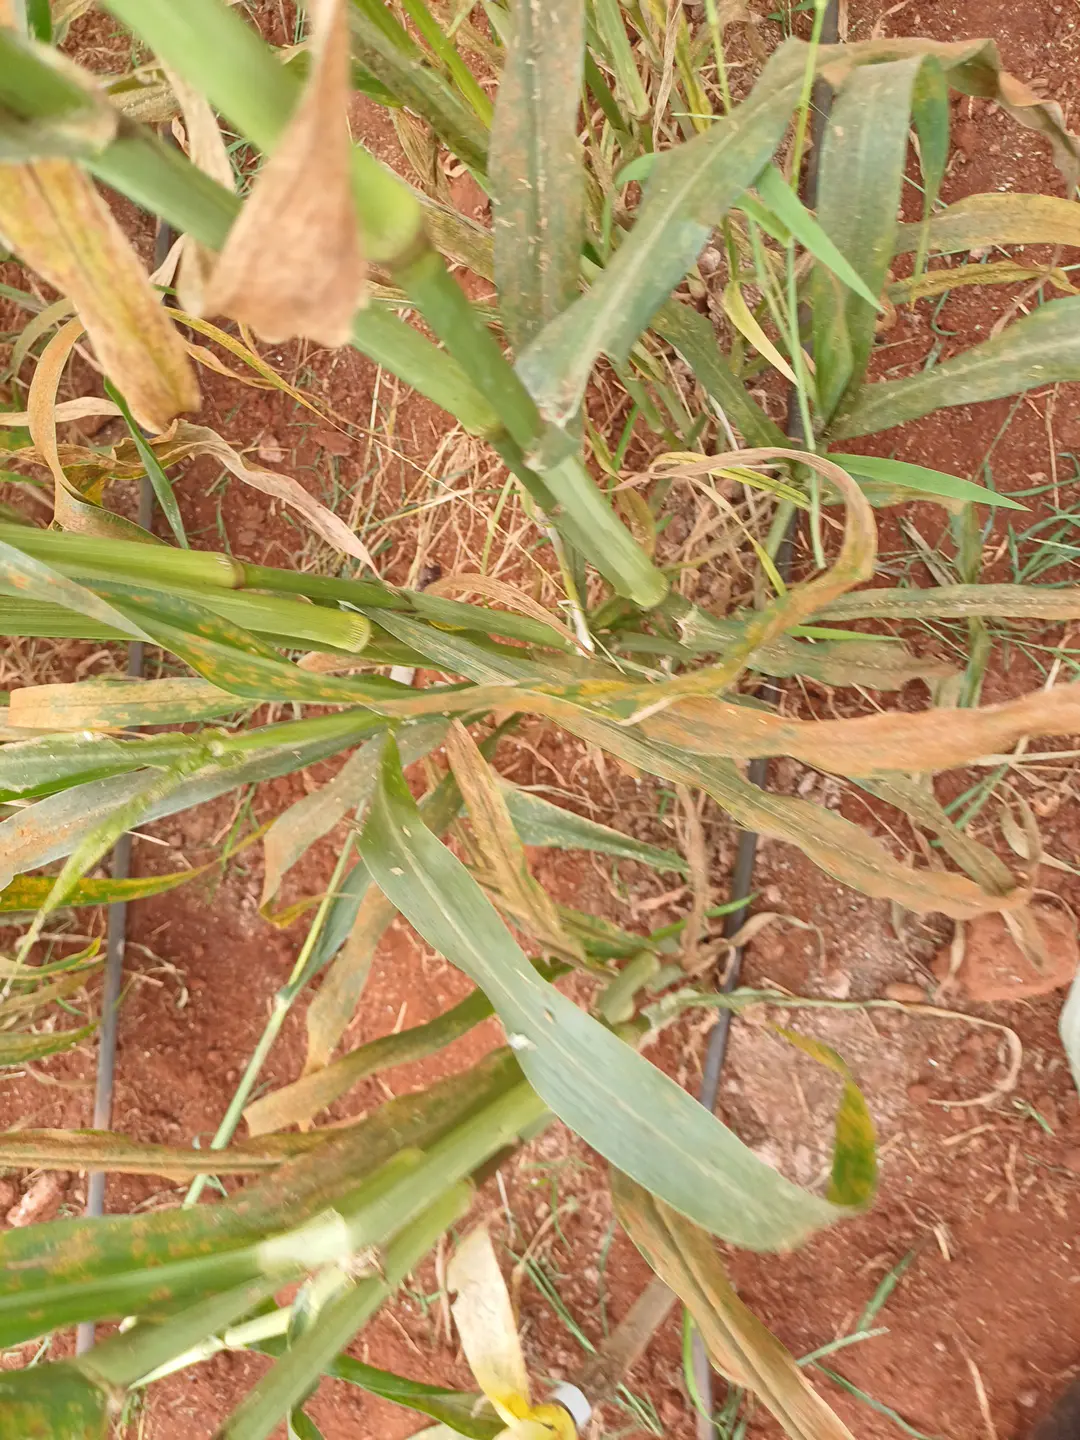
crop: pearl millet
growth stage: filling grain
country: Kenya
